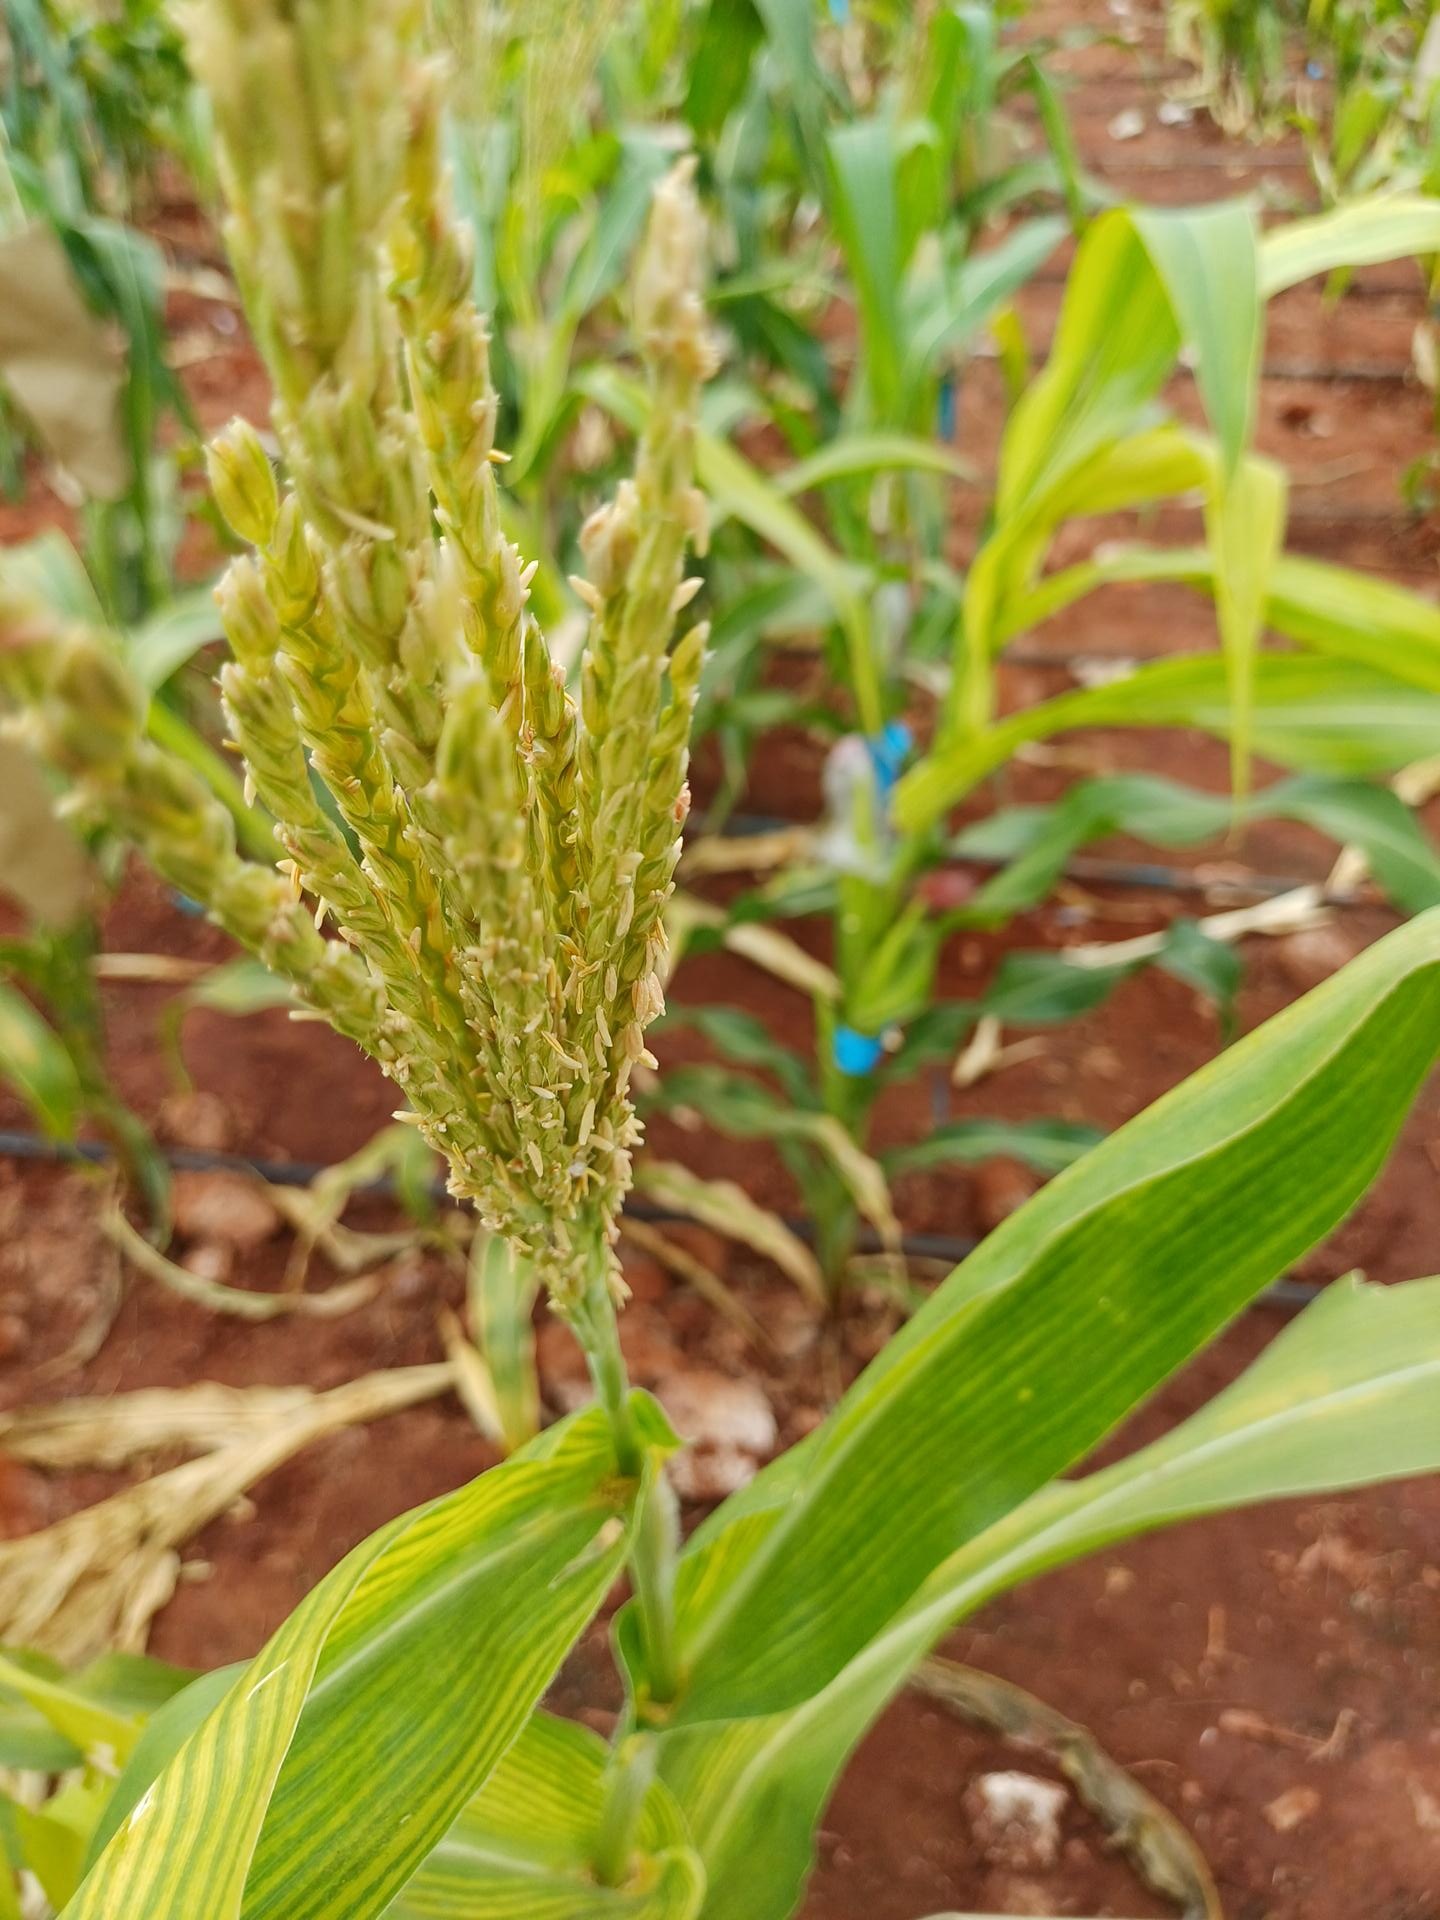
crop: maize
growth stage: flowering
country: Kenya
